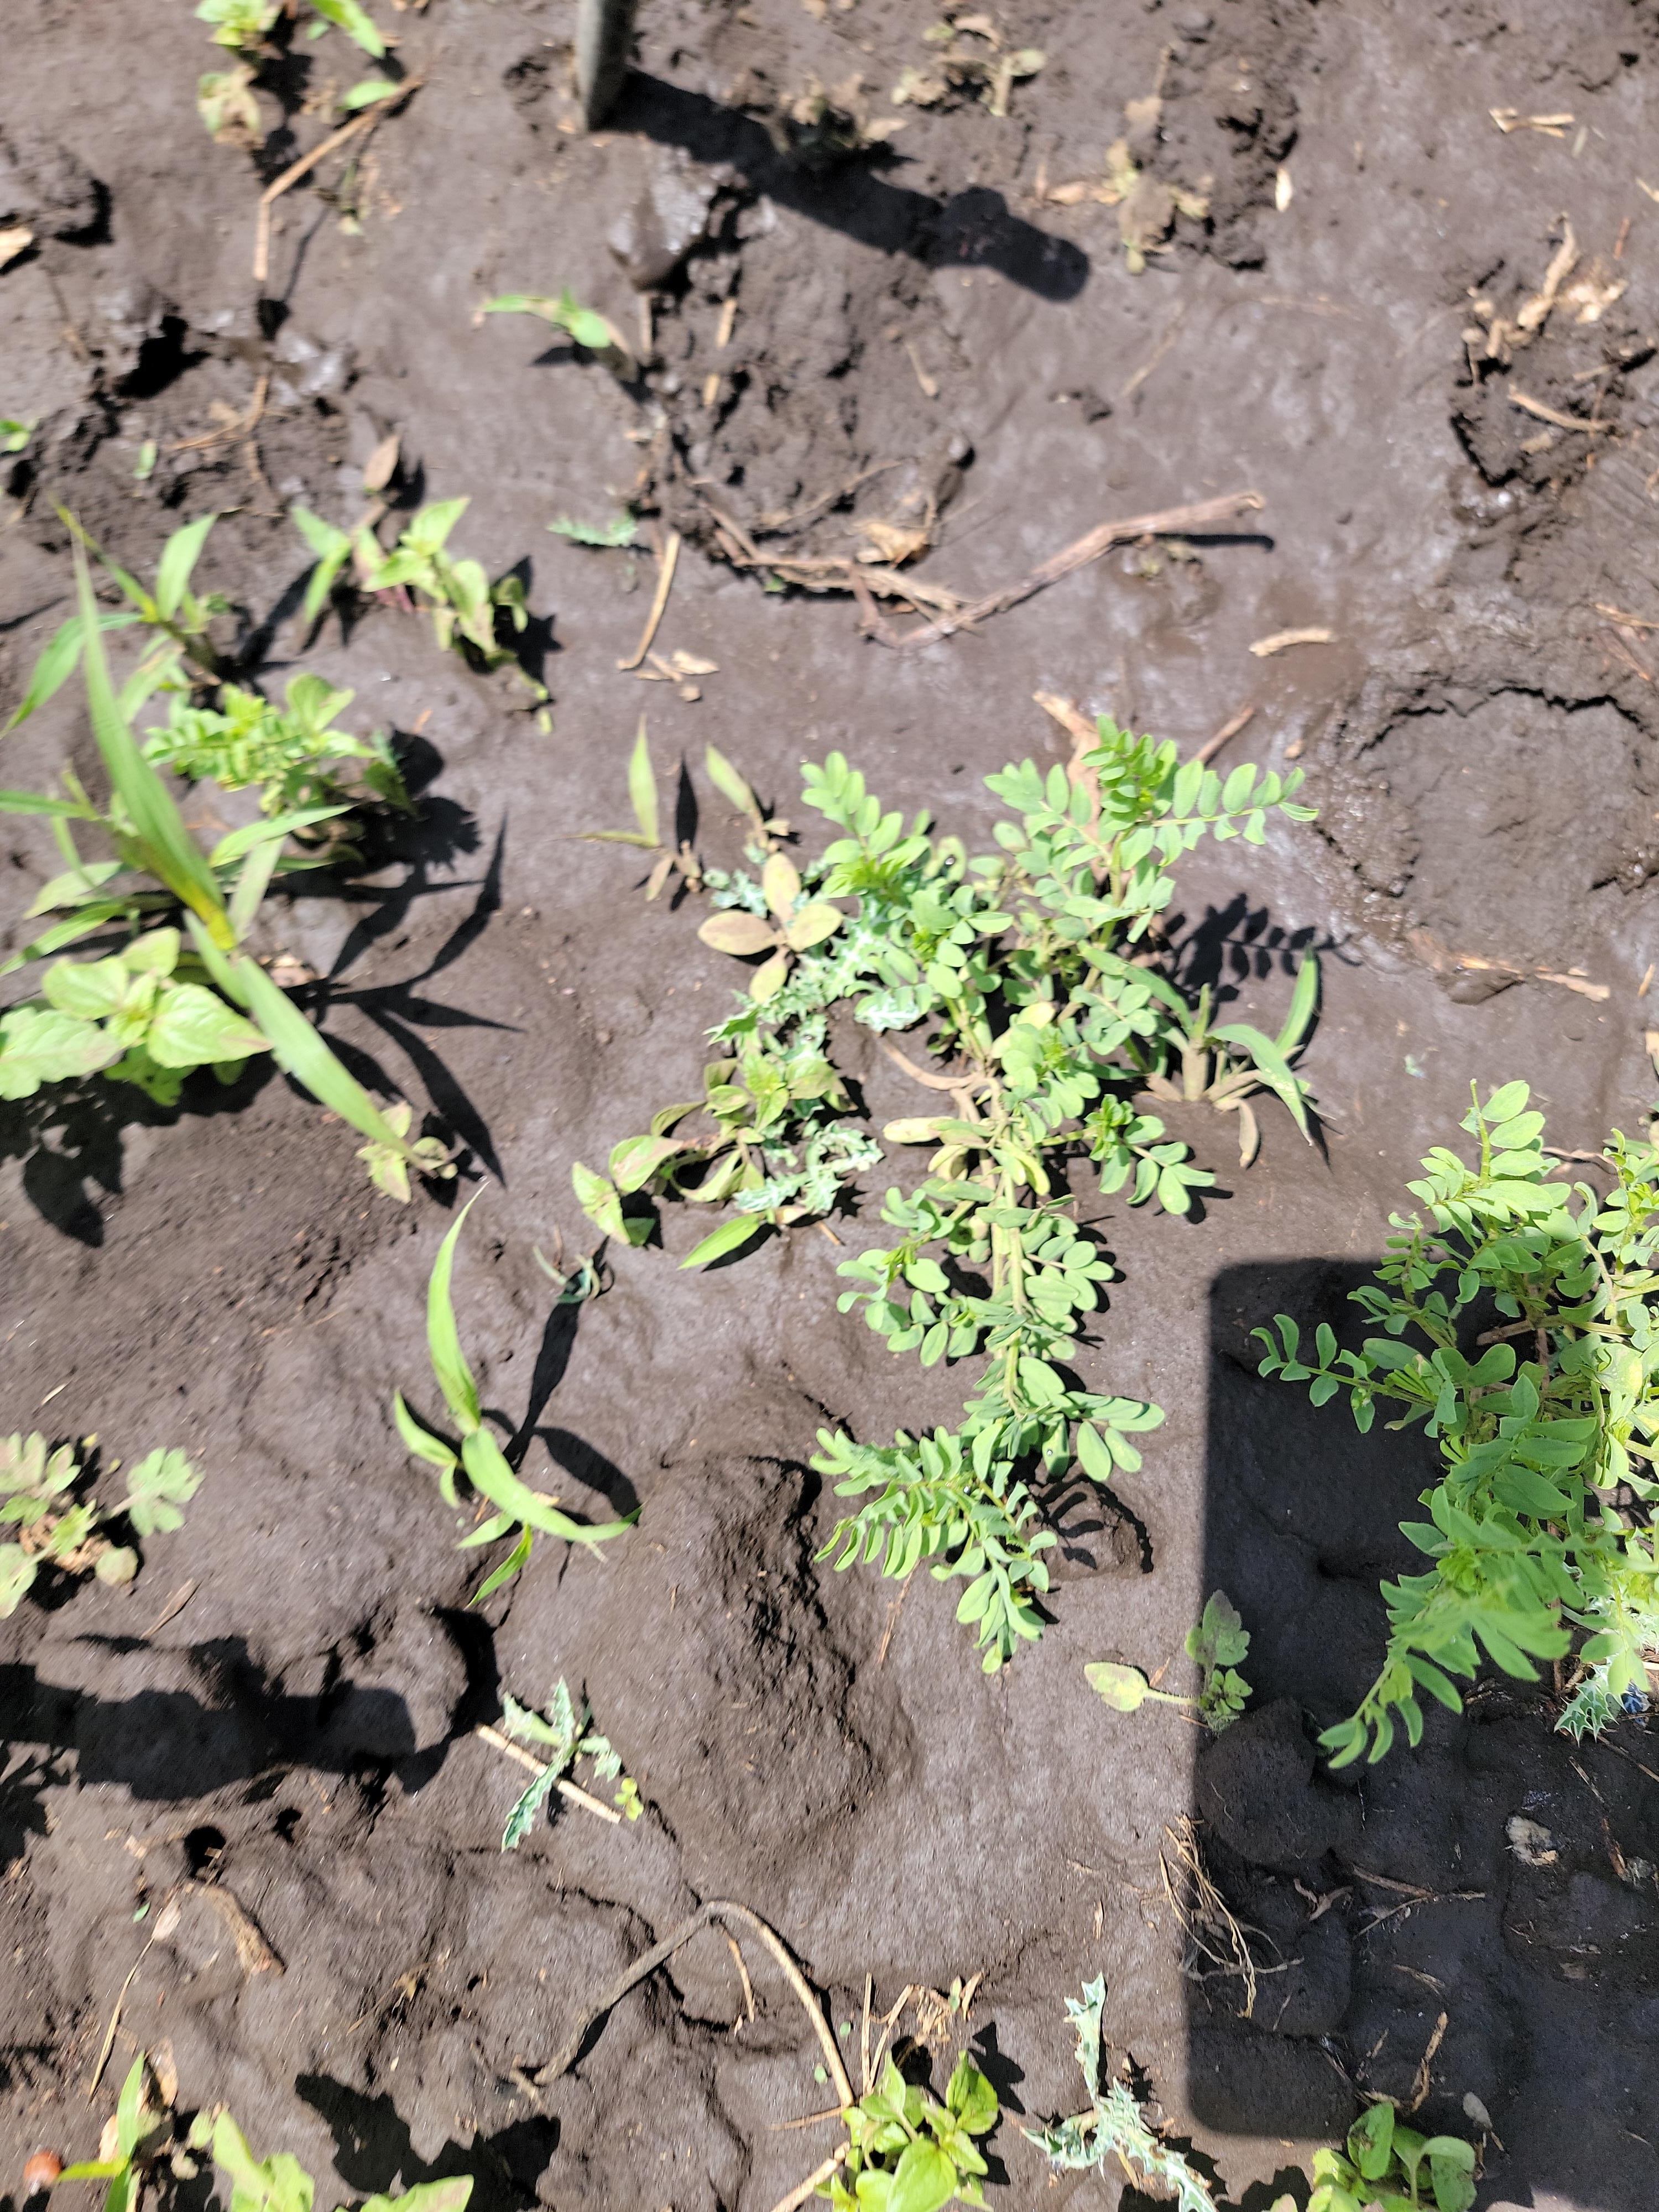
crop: lentil
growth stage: vegetative
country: Tanzania
